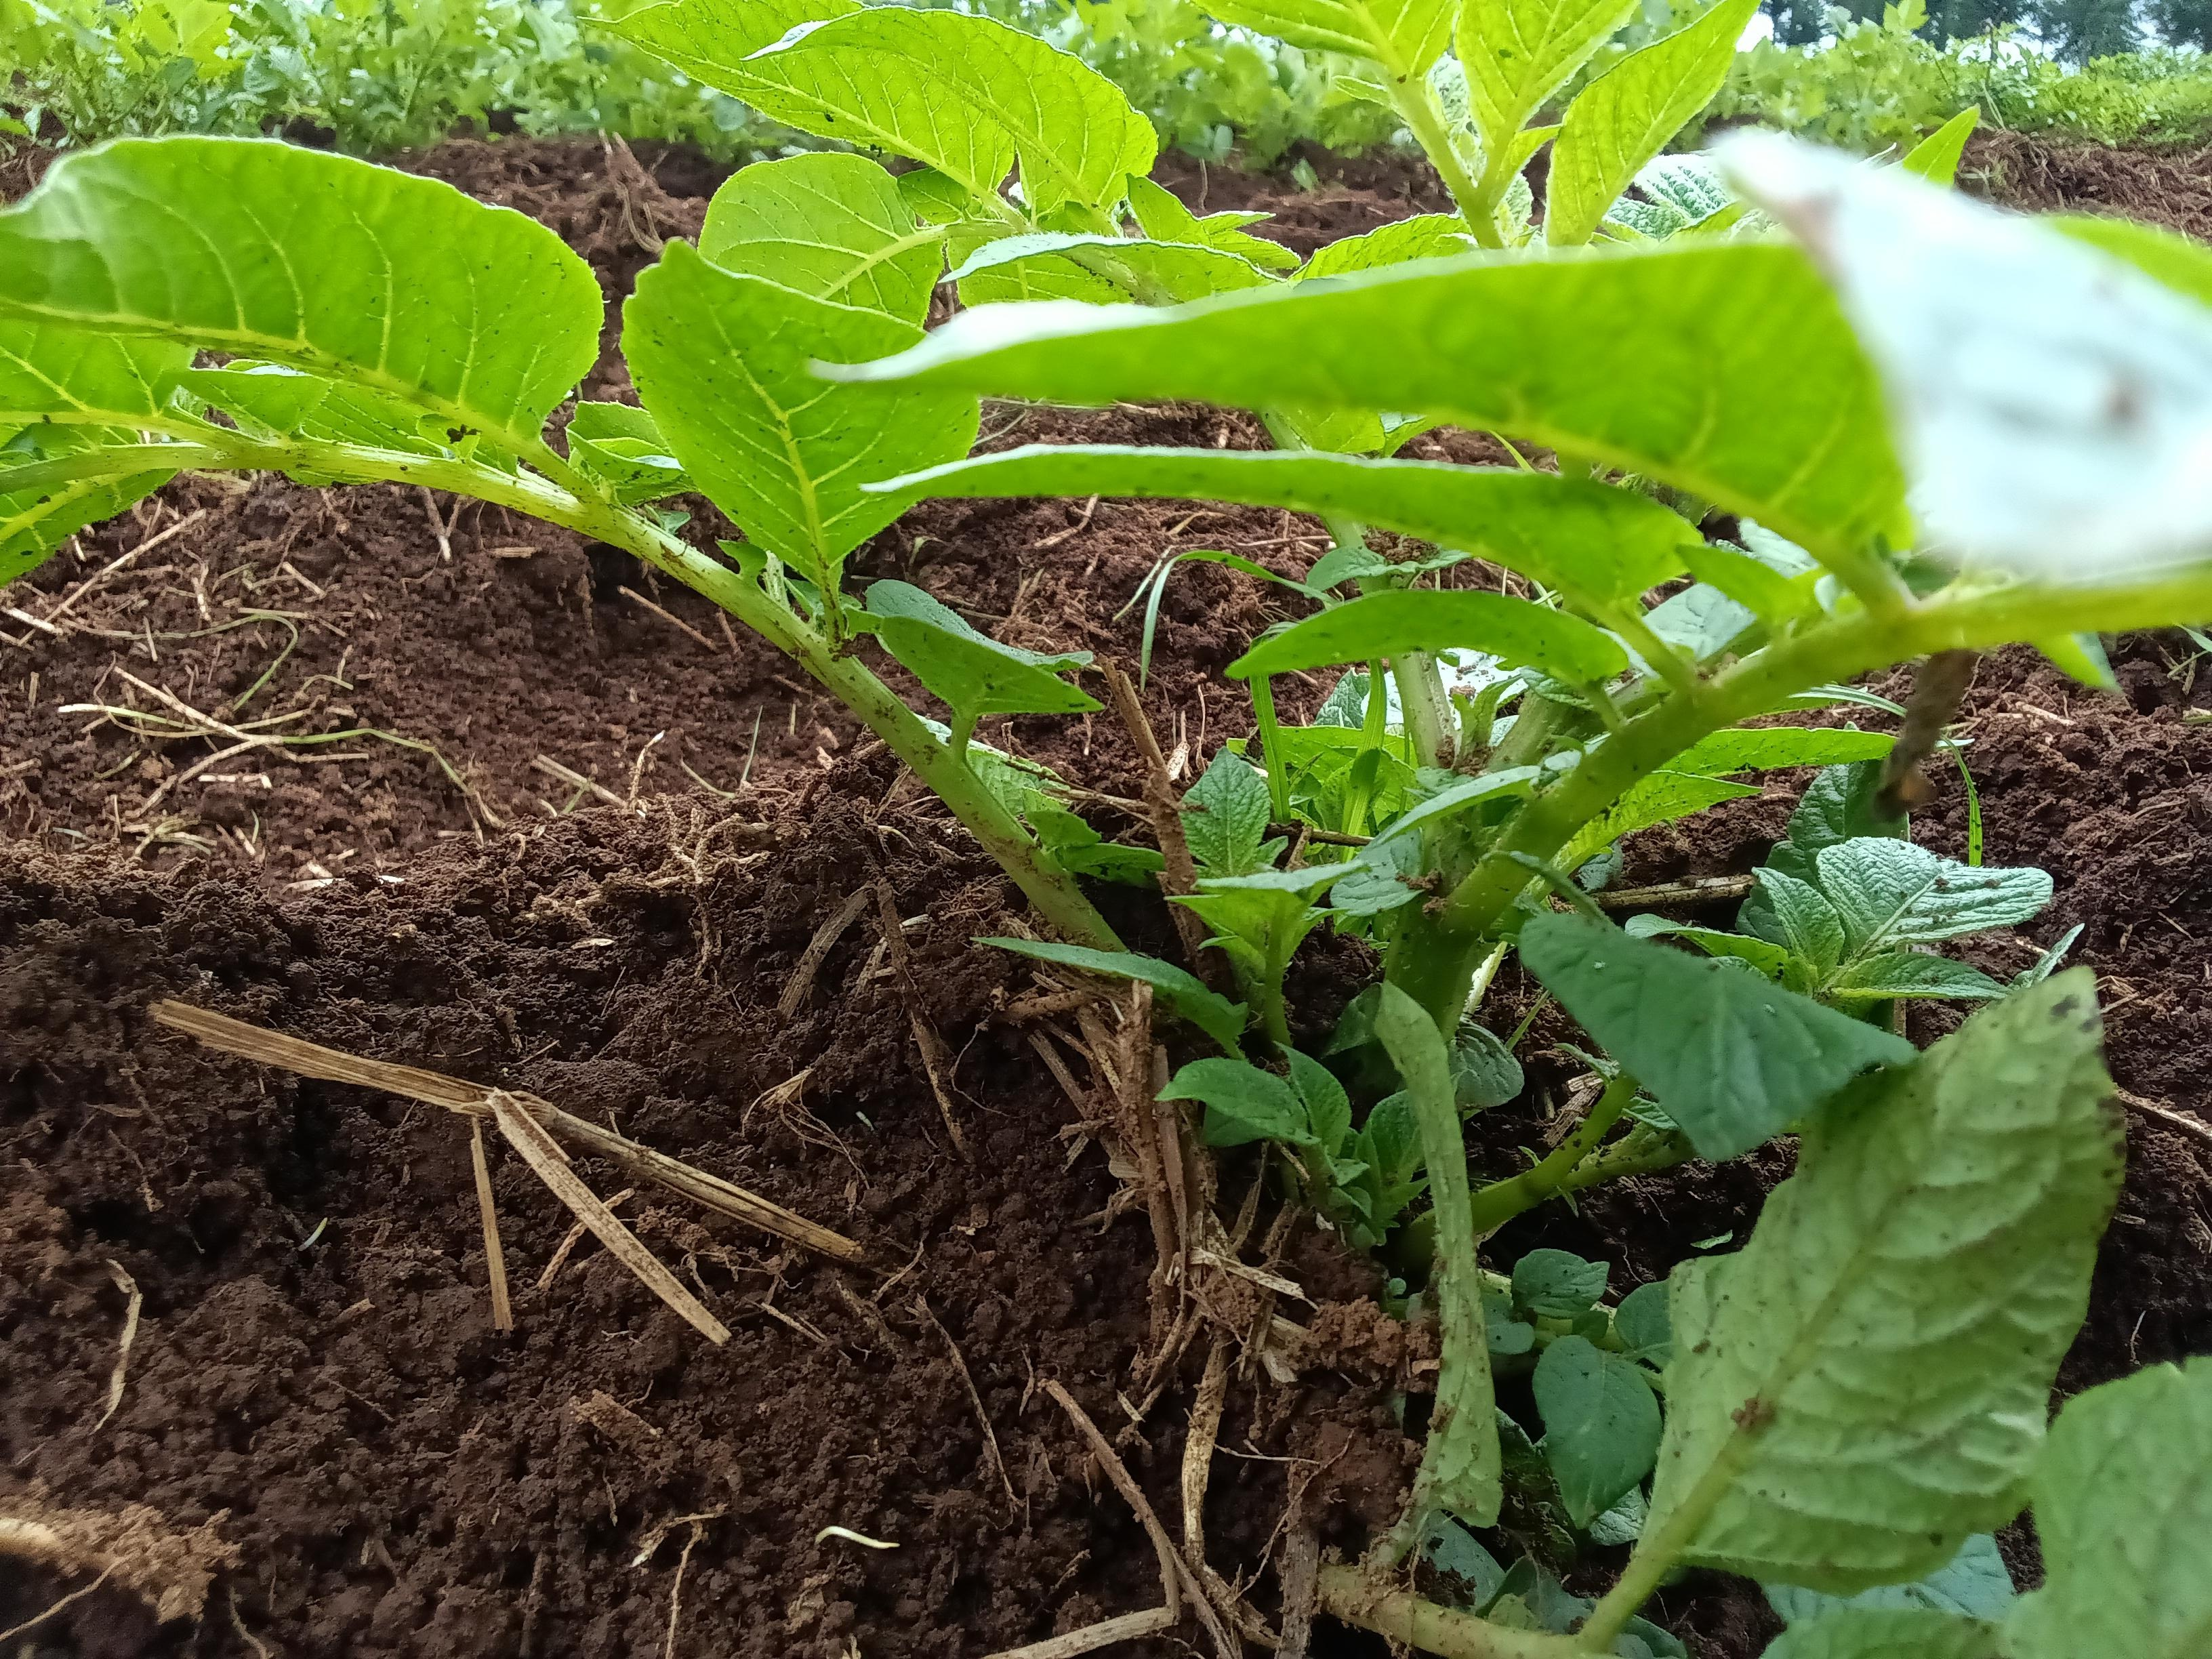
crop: potato
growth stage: vegetative
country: Kenya
